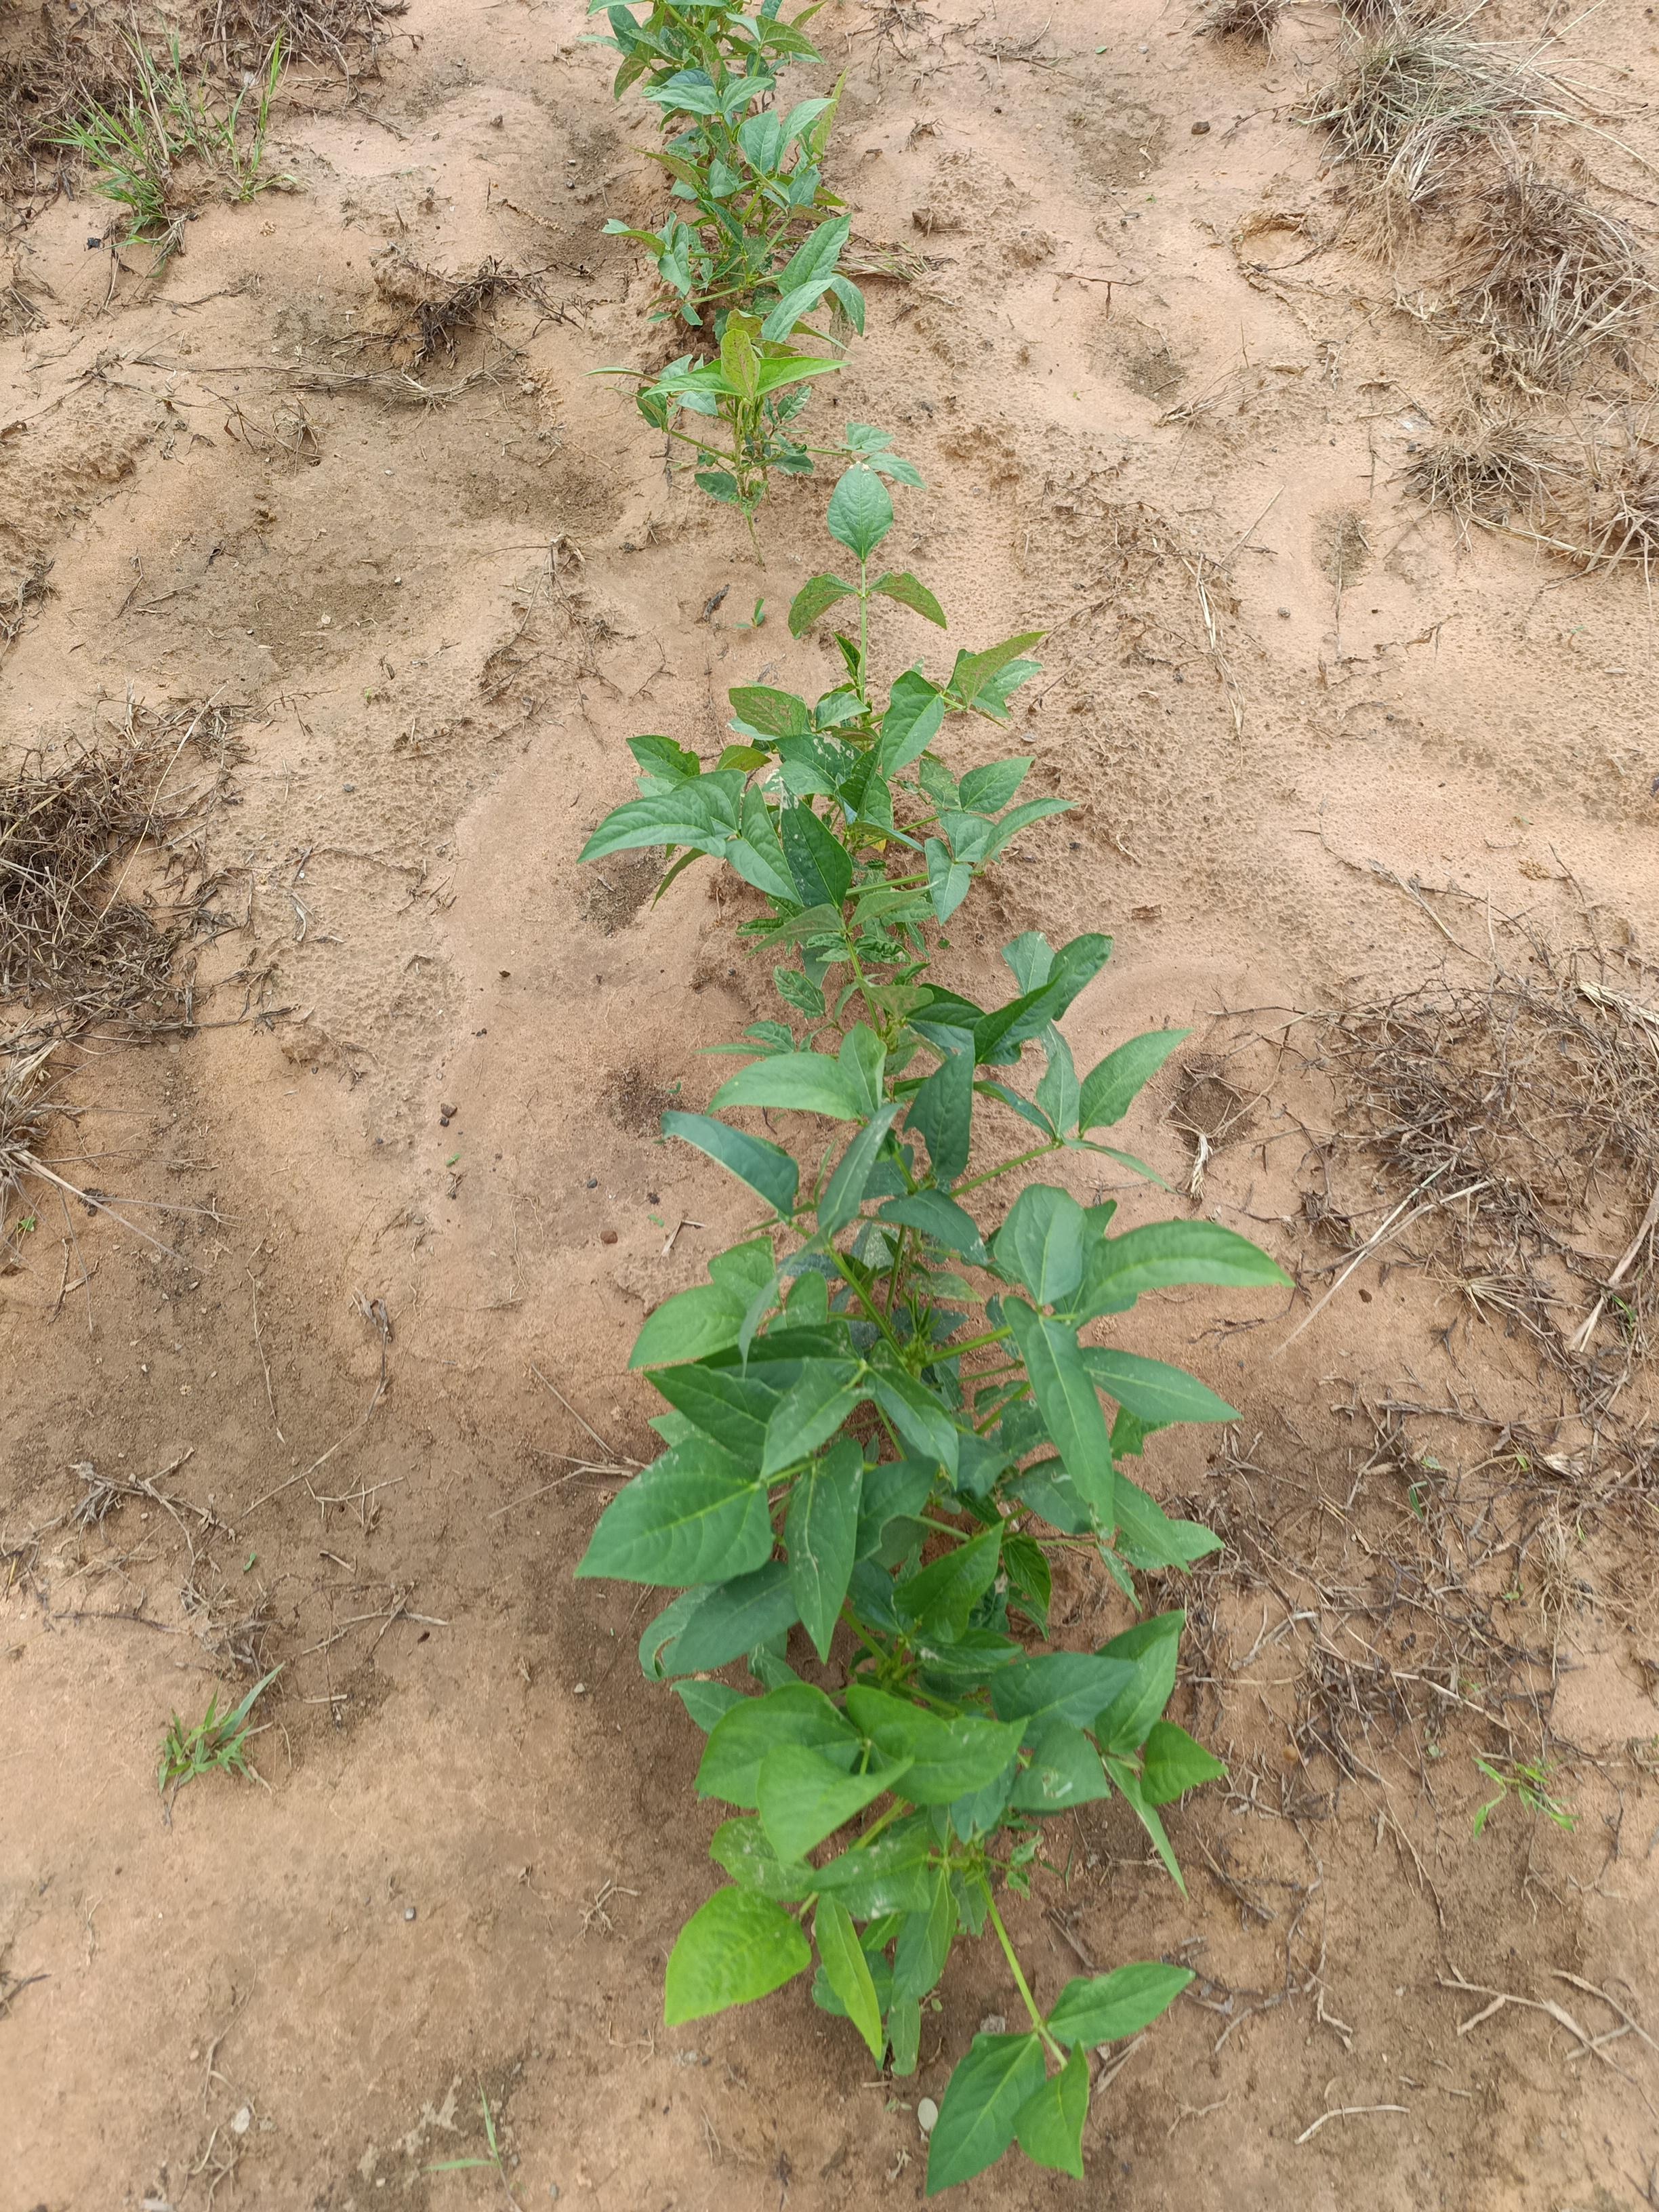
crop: cowpea
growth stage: emergence
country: Nigeria
